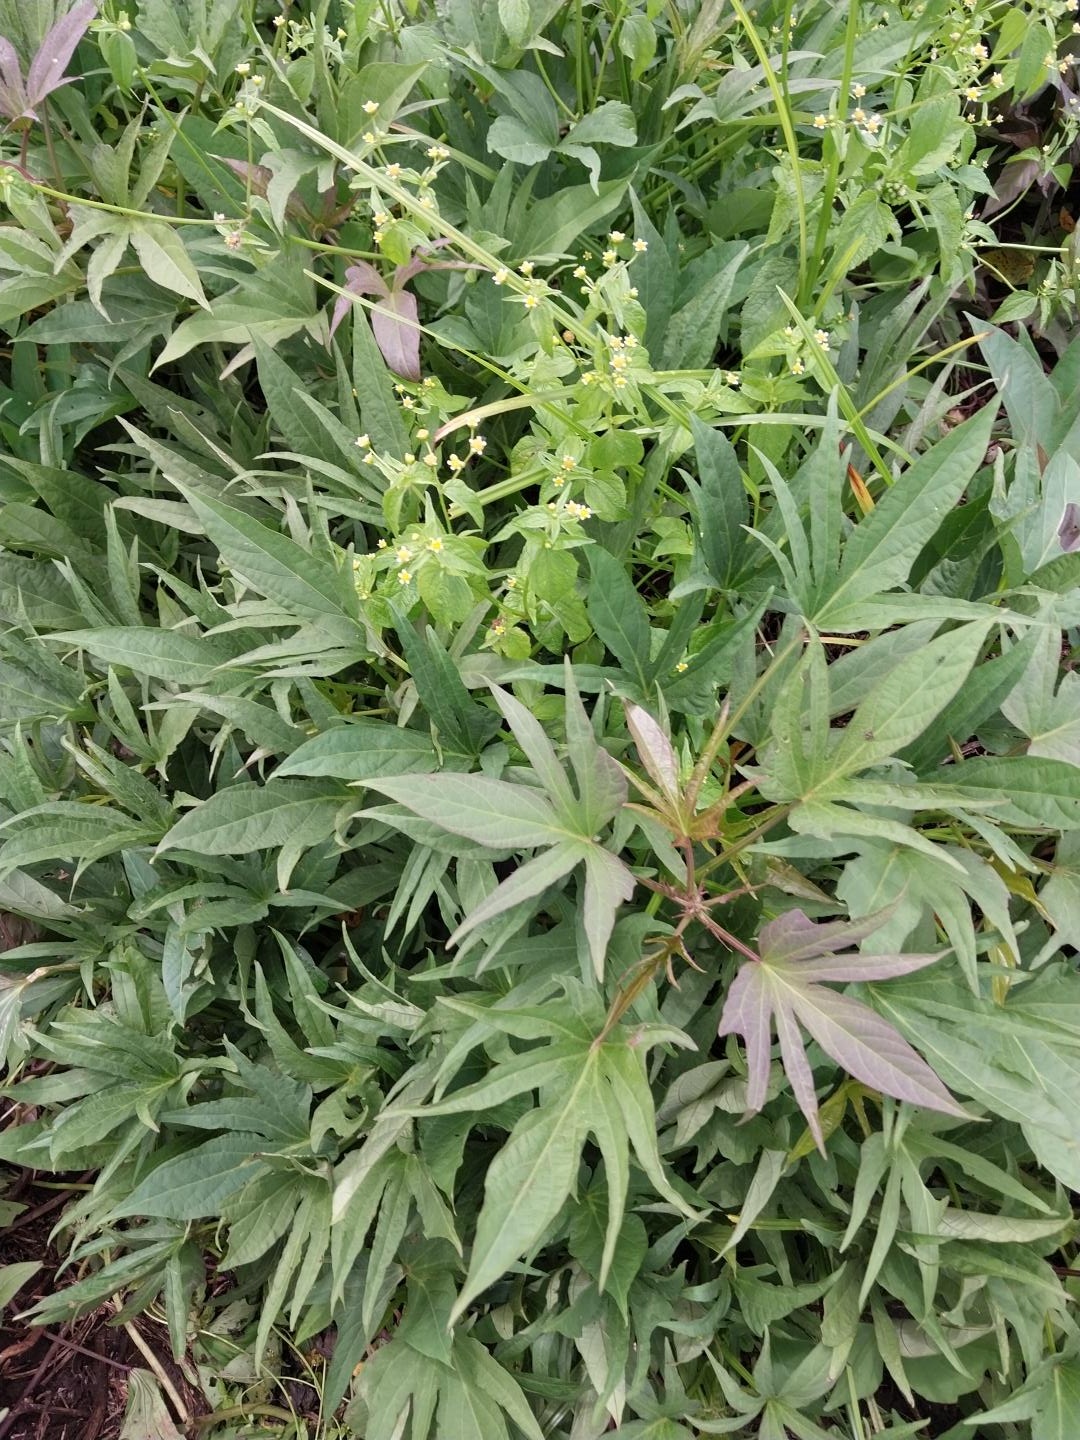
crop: sweet potato
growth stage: vegetative
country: Tanzania
